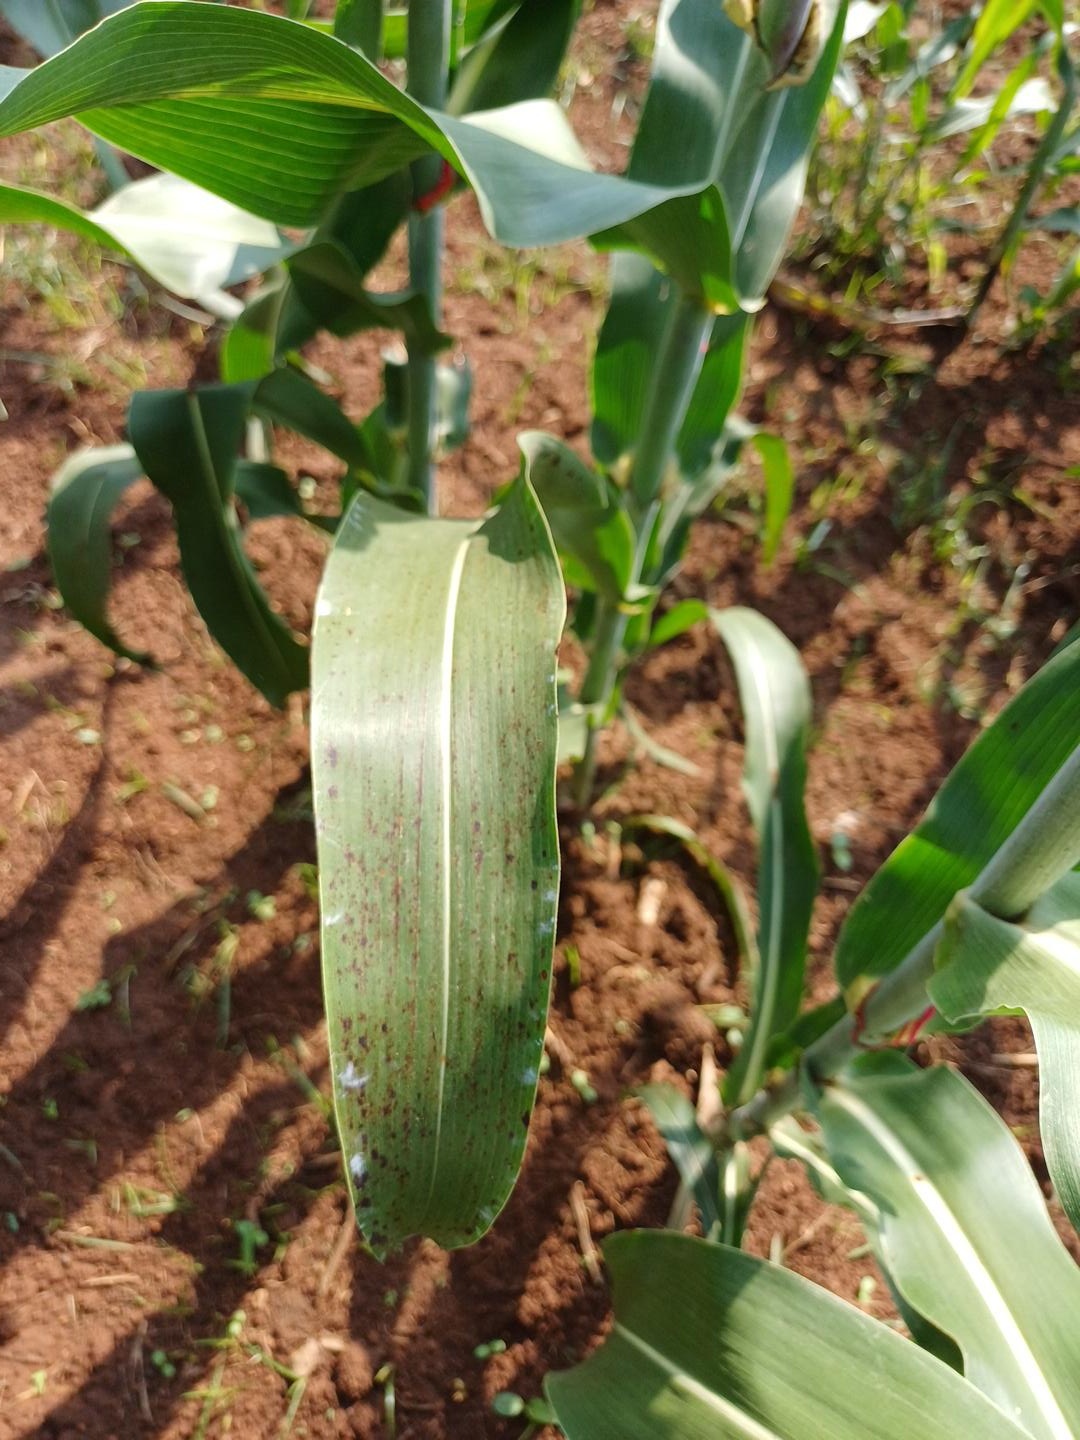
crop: sorghum
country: Kenya
